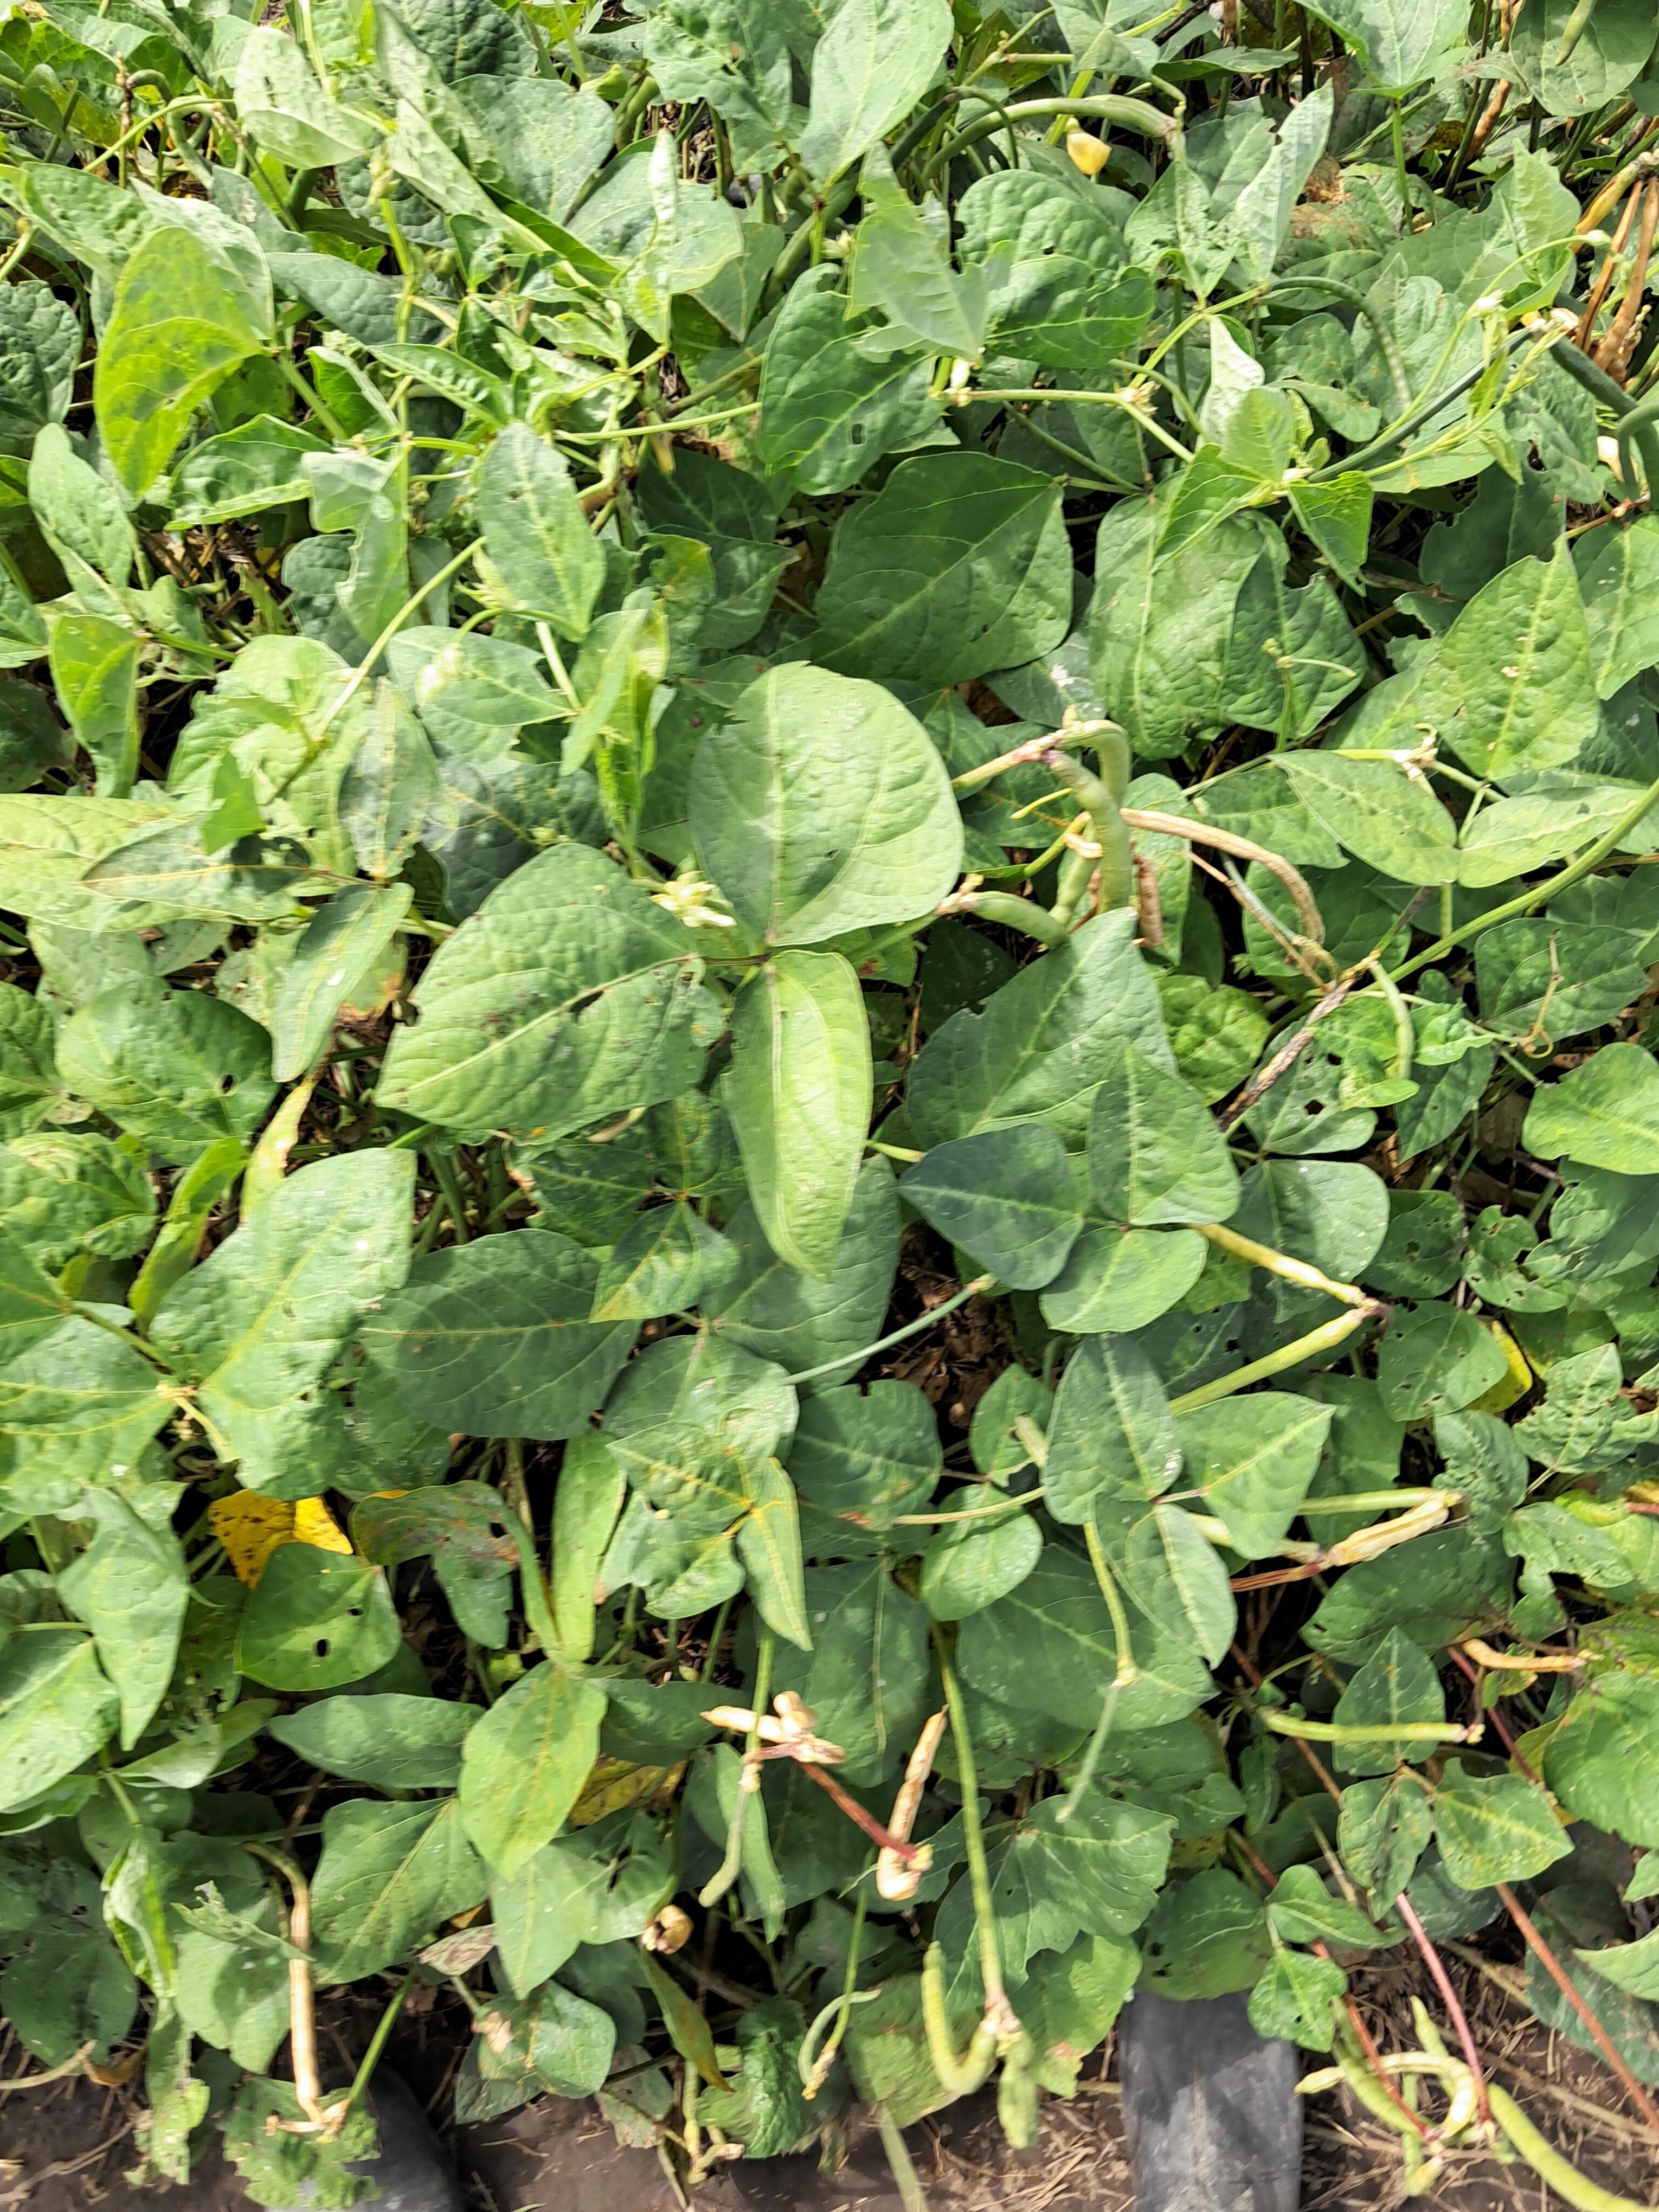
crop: cowpea
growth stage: development pod
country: Tanzania
